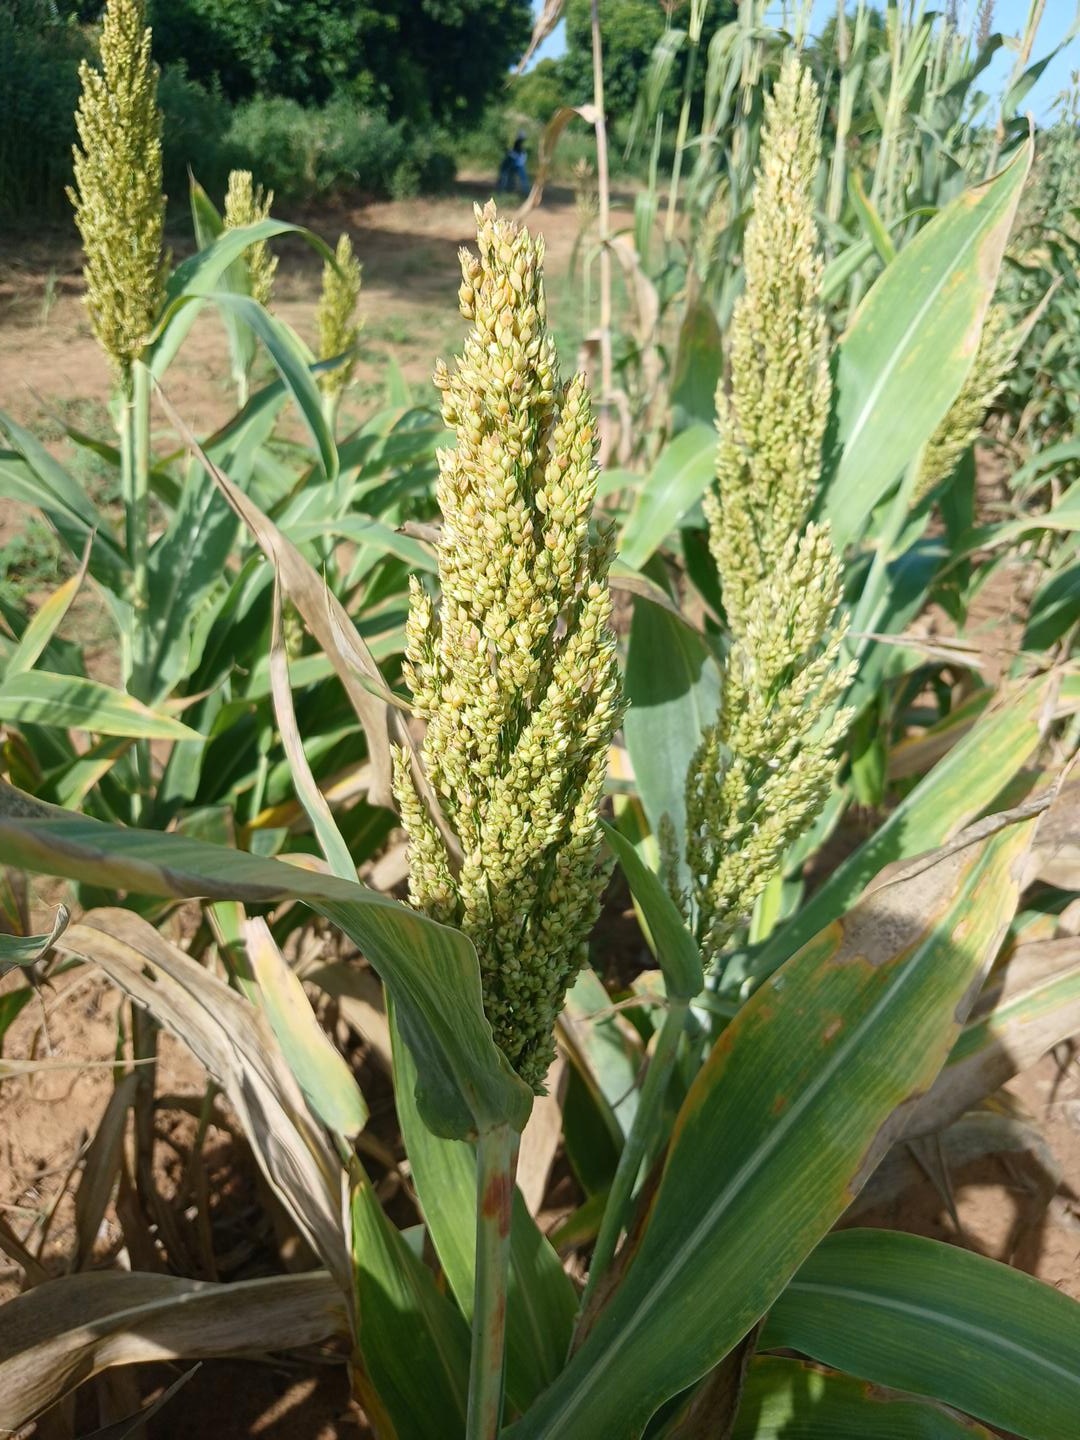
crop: sorghum
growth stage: filling grain
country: Senegal
